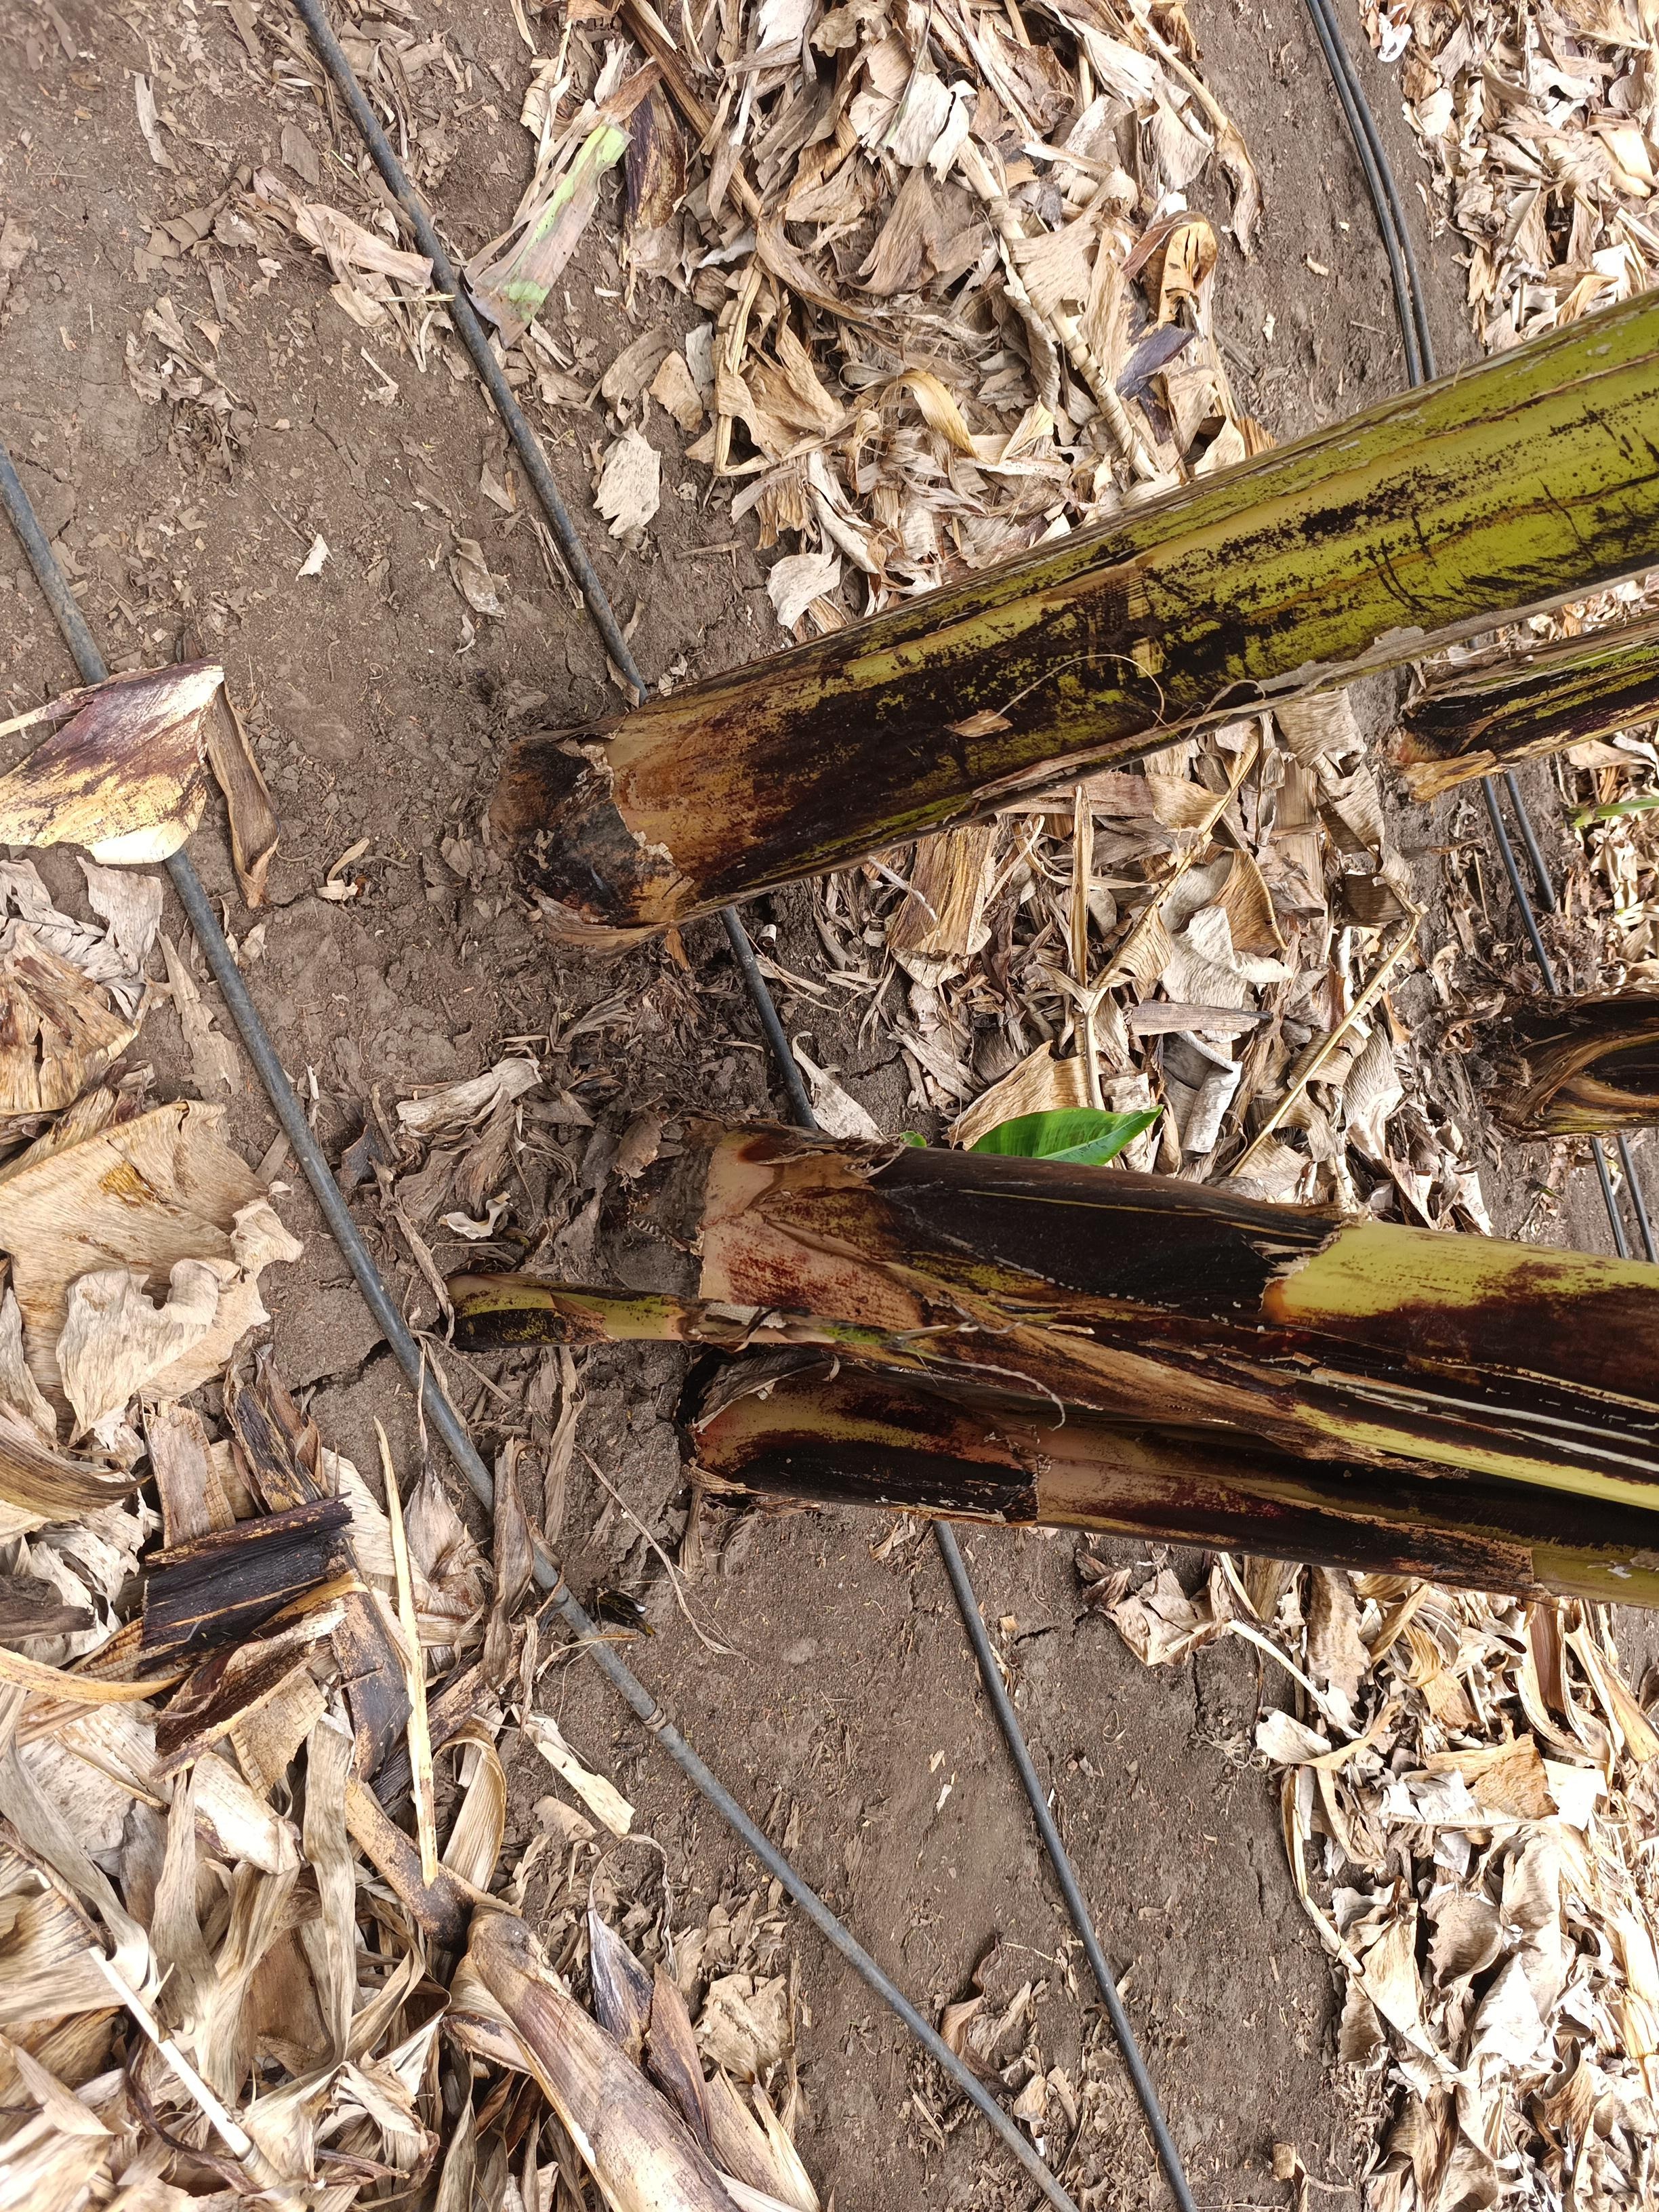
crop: banana
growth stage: emergence sucker
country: Tanzania
